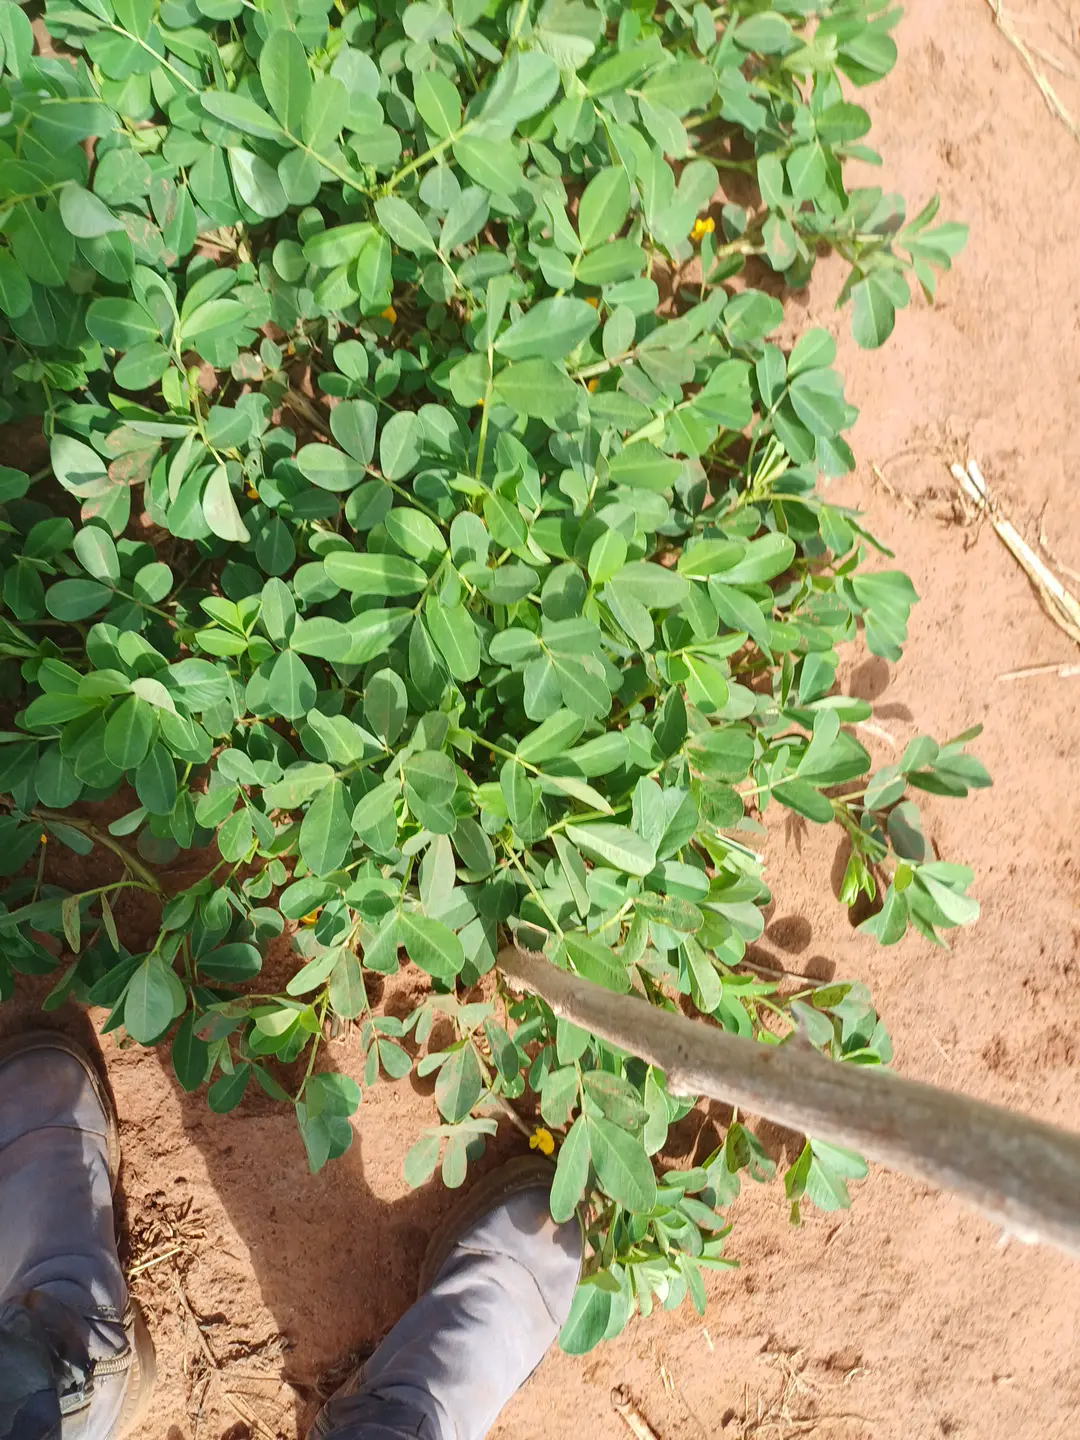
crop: groundnut
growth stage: flowering
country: Kenya
